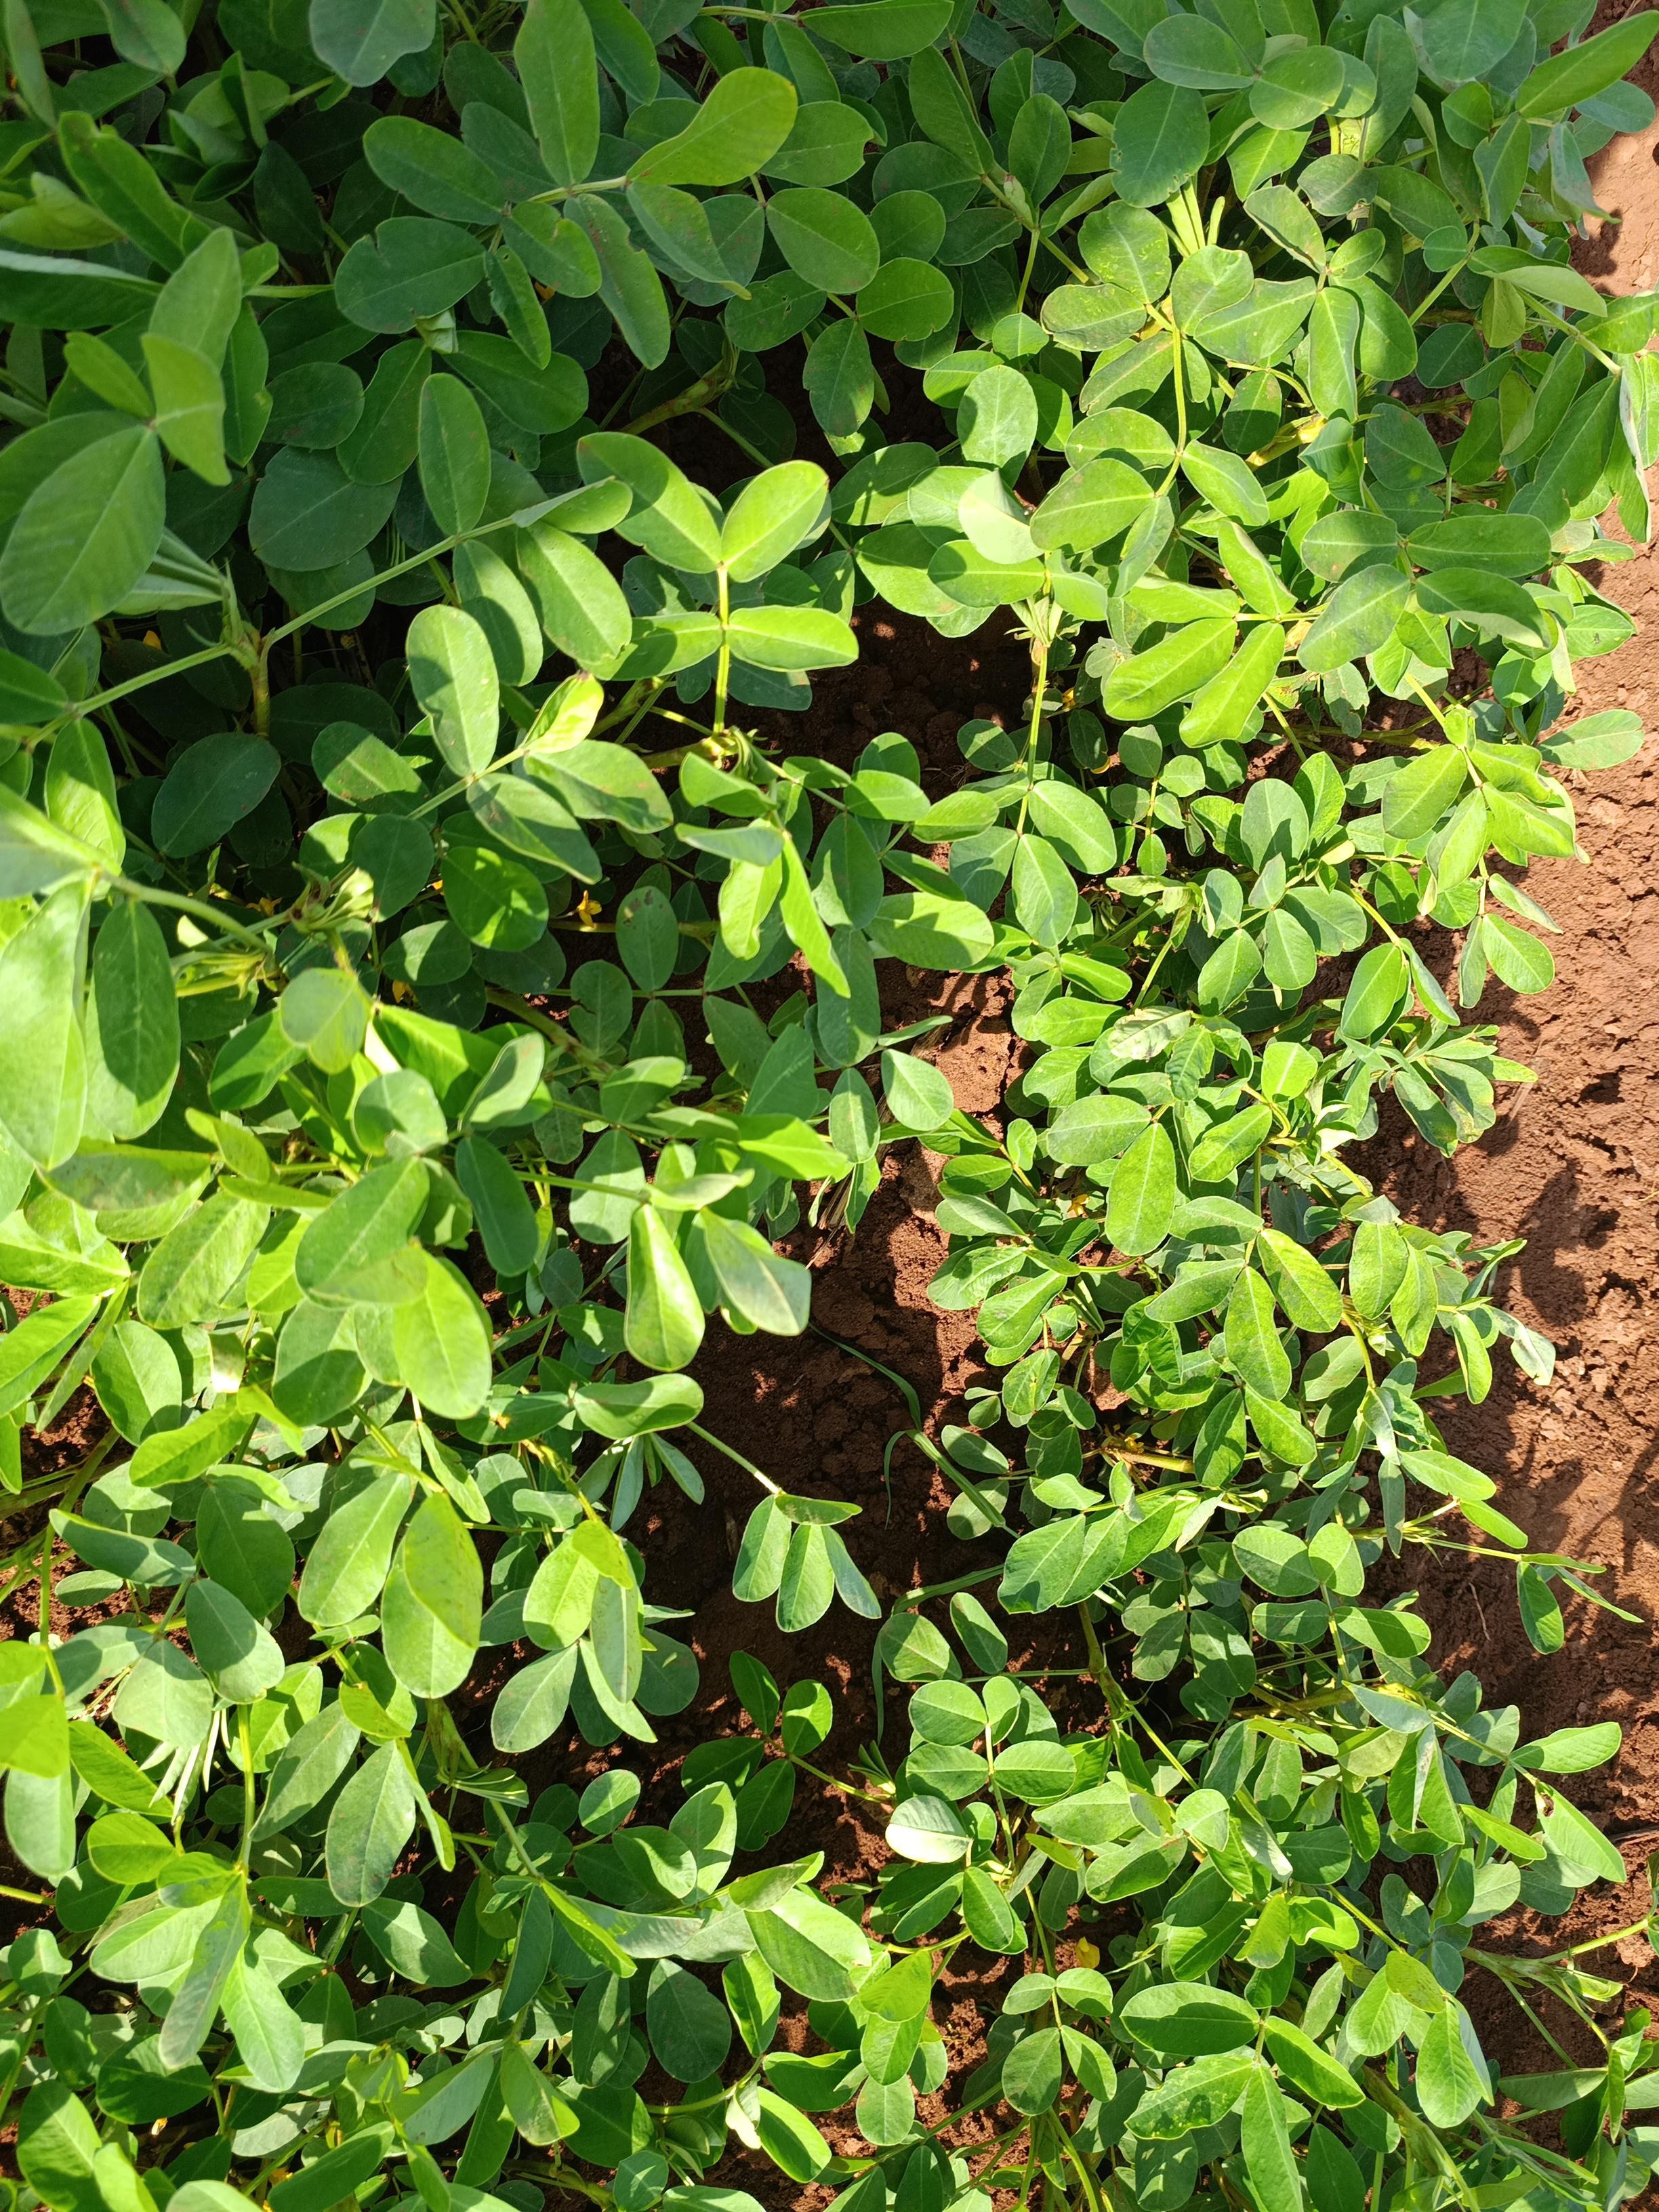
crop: groundnut
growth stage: flowering
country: Kenya
